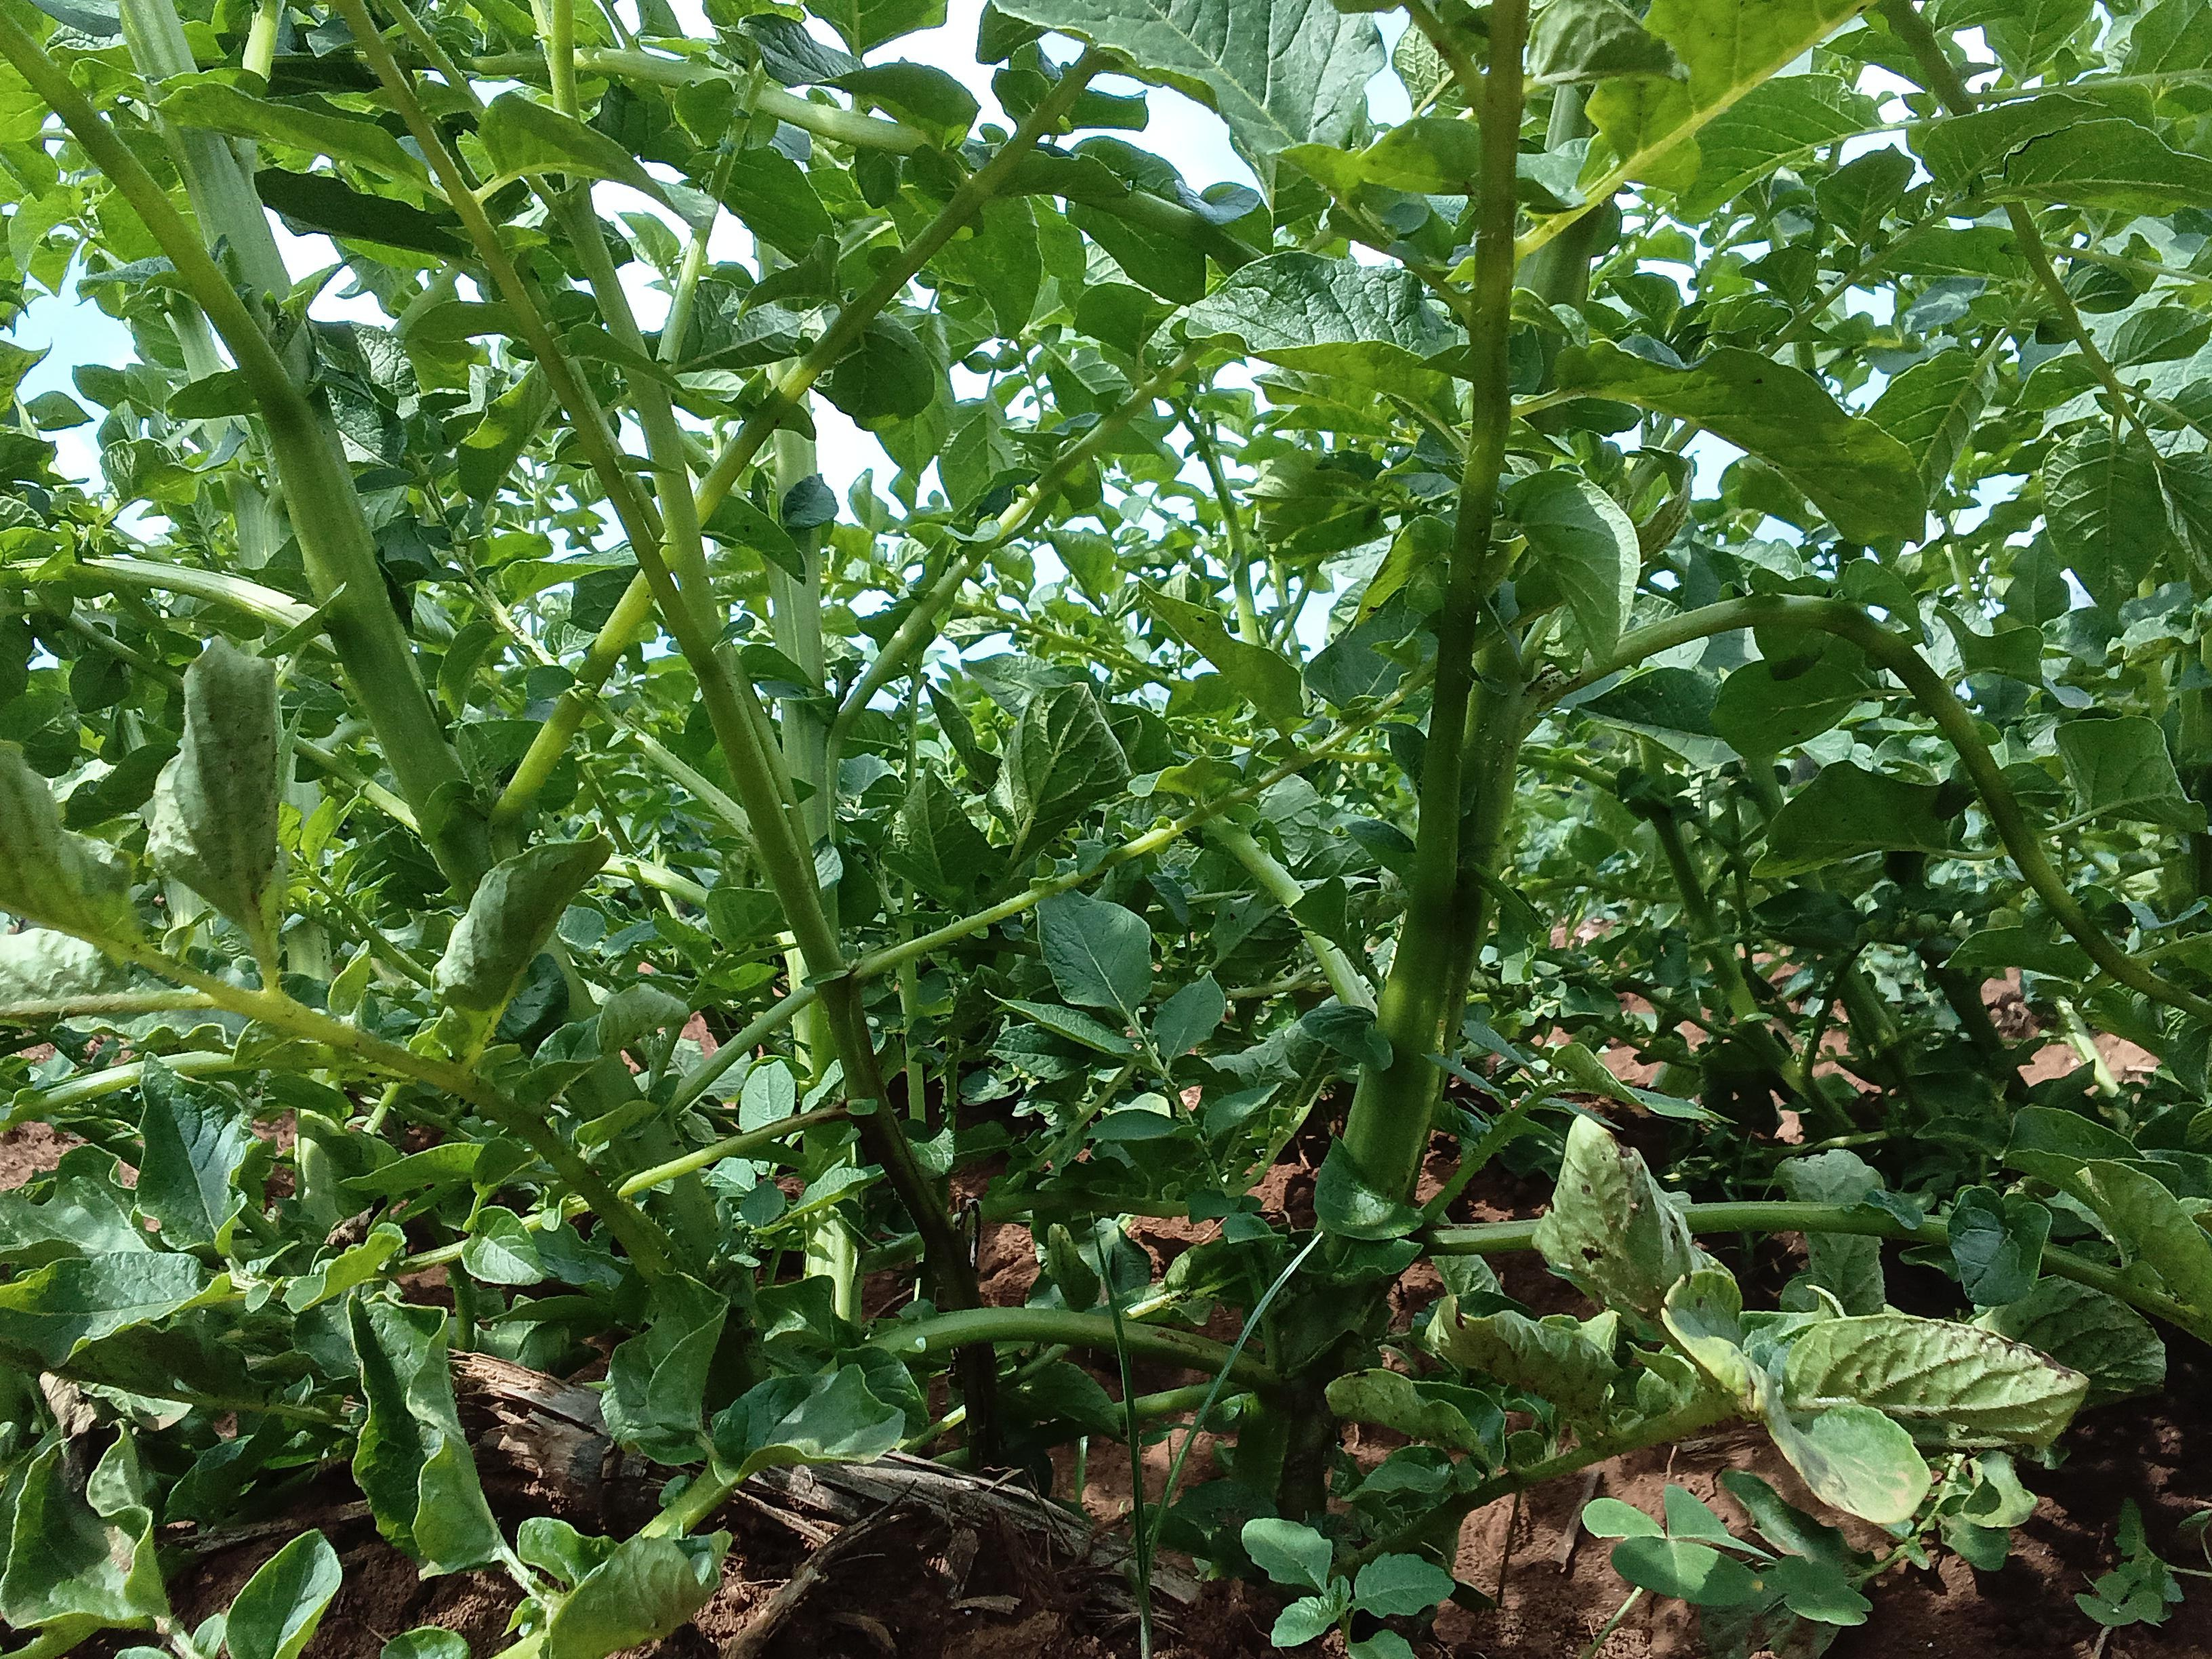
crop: potato
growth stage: vegetative
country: Kenya
